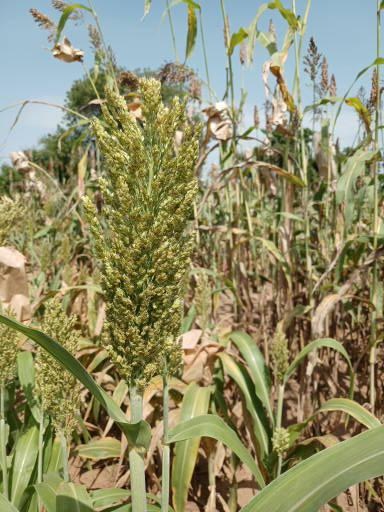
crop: sorghum
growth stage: filling grain
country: Senegal
